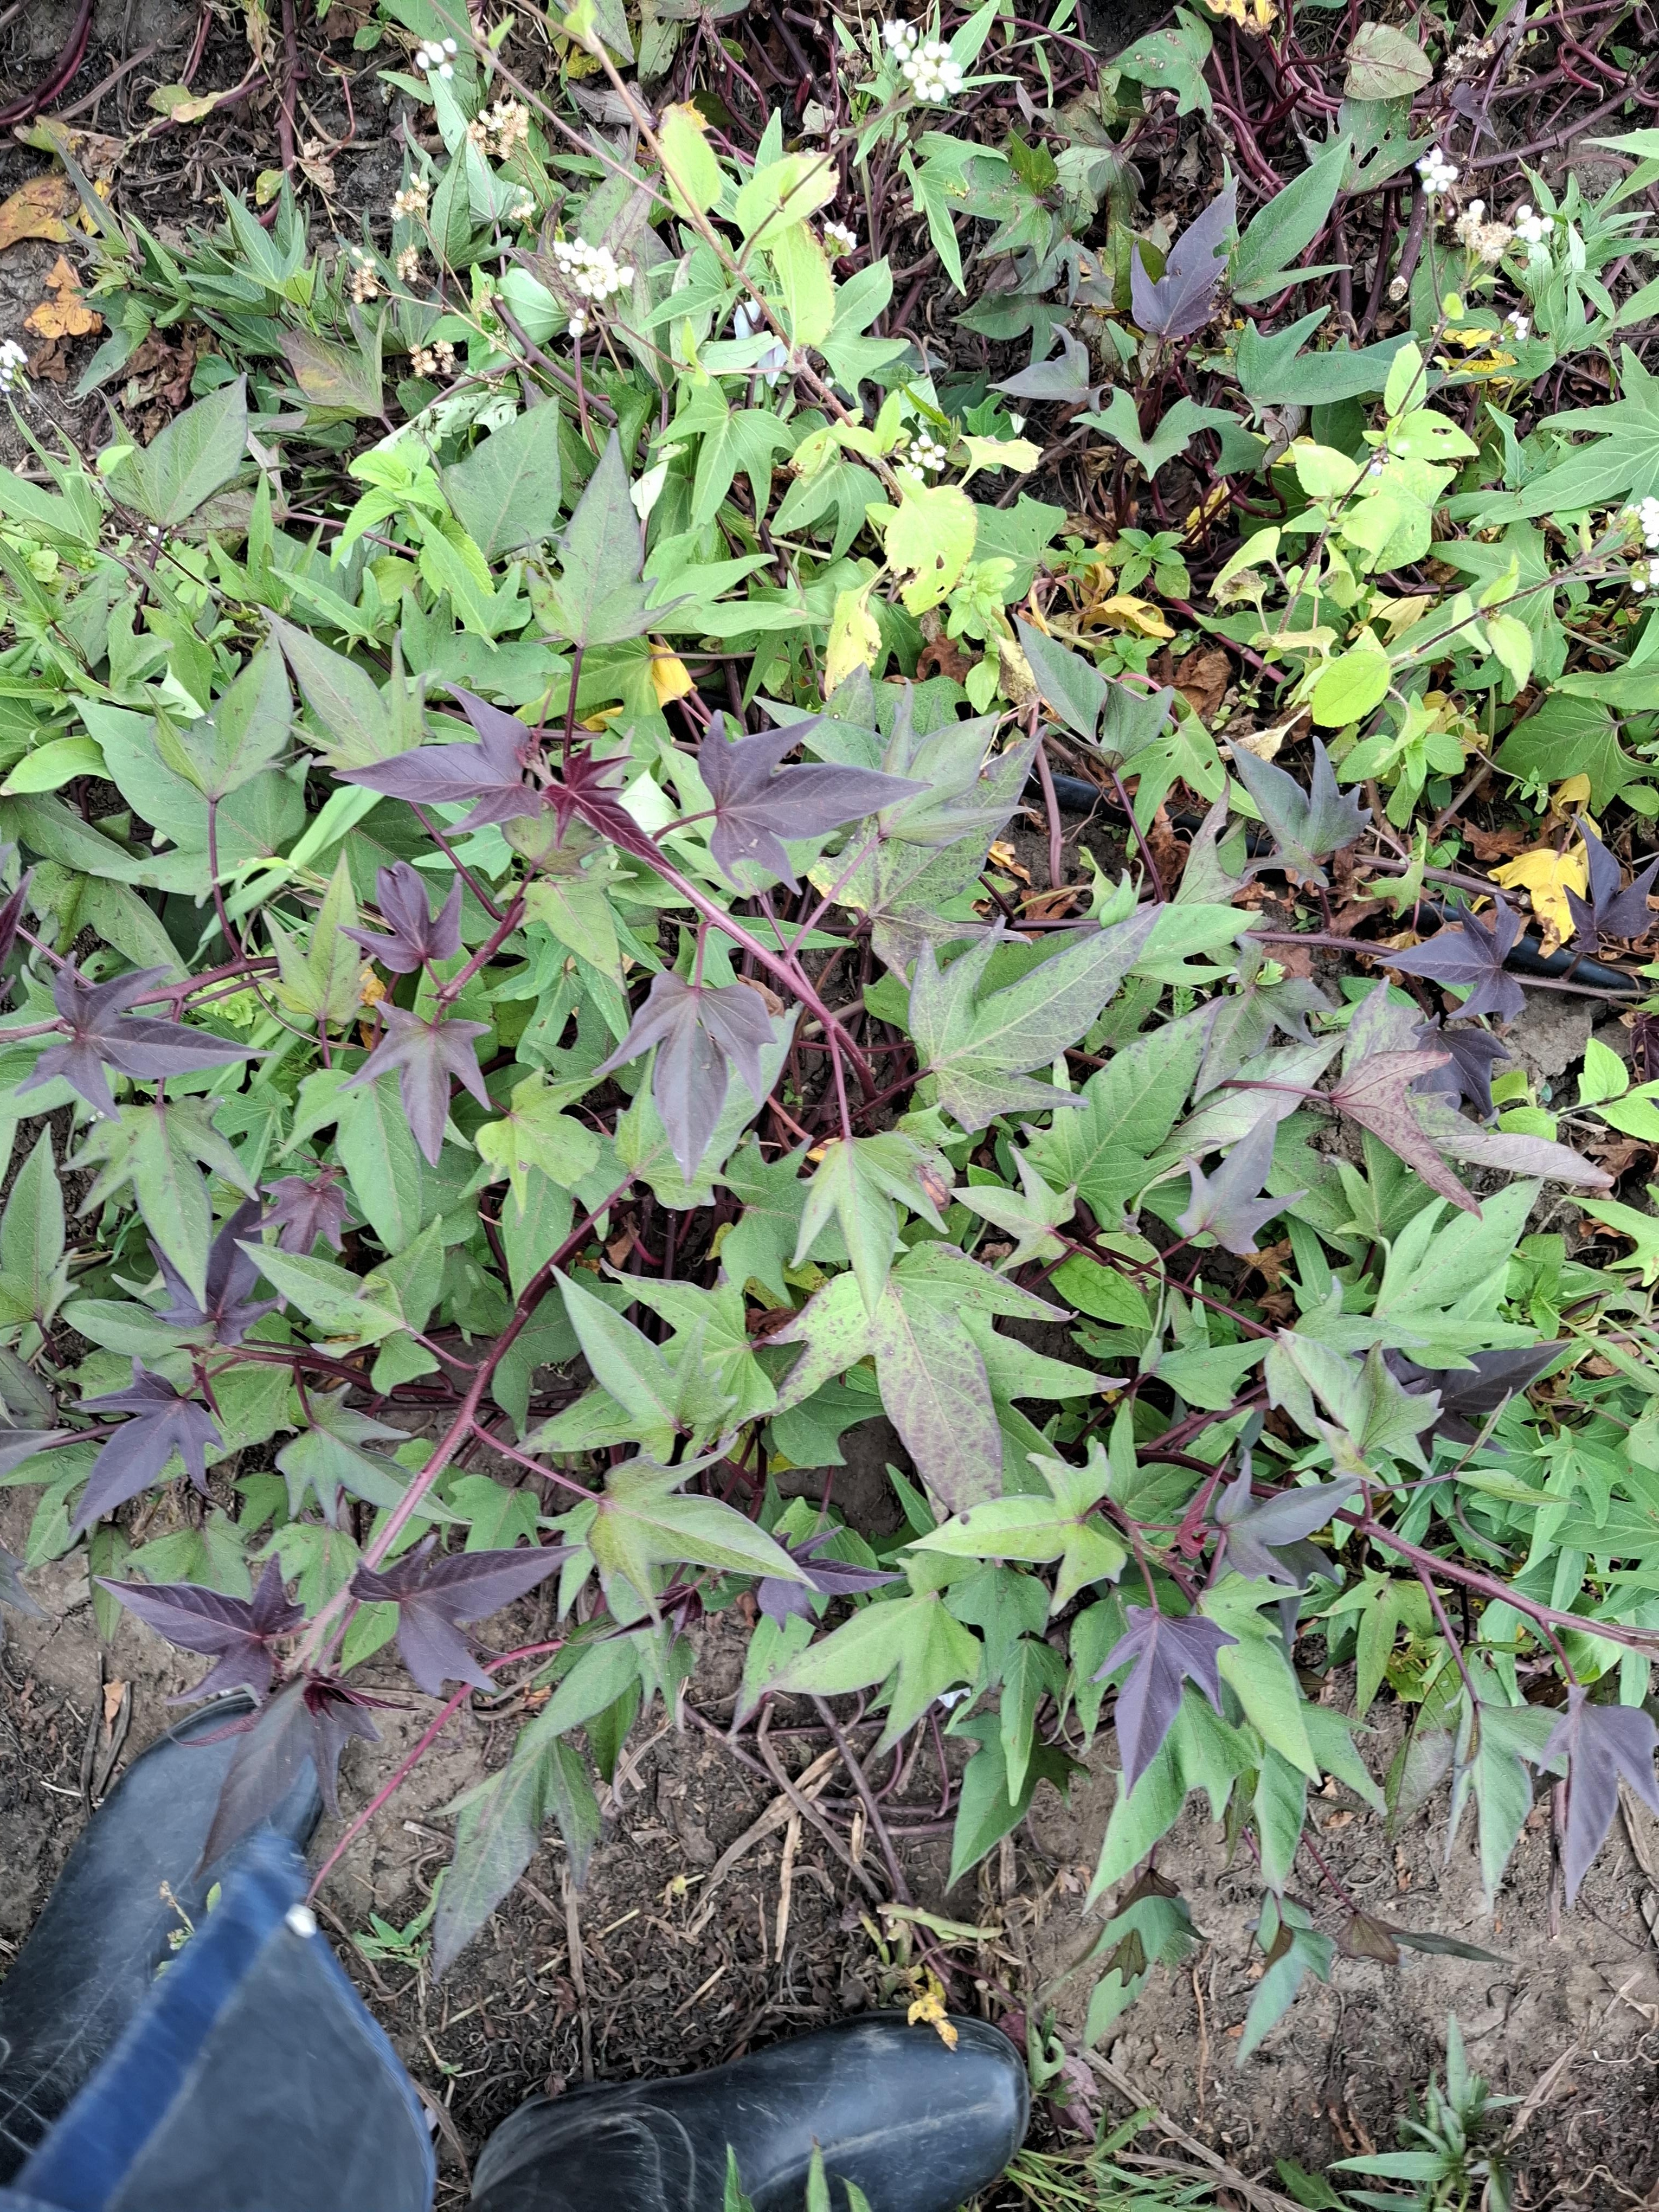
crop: sweet potato
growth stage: flowering
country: Tanzania
